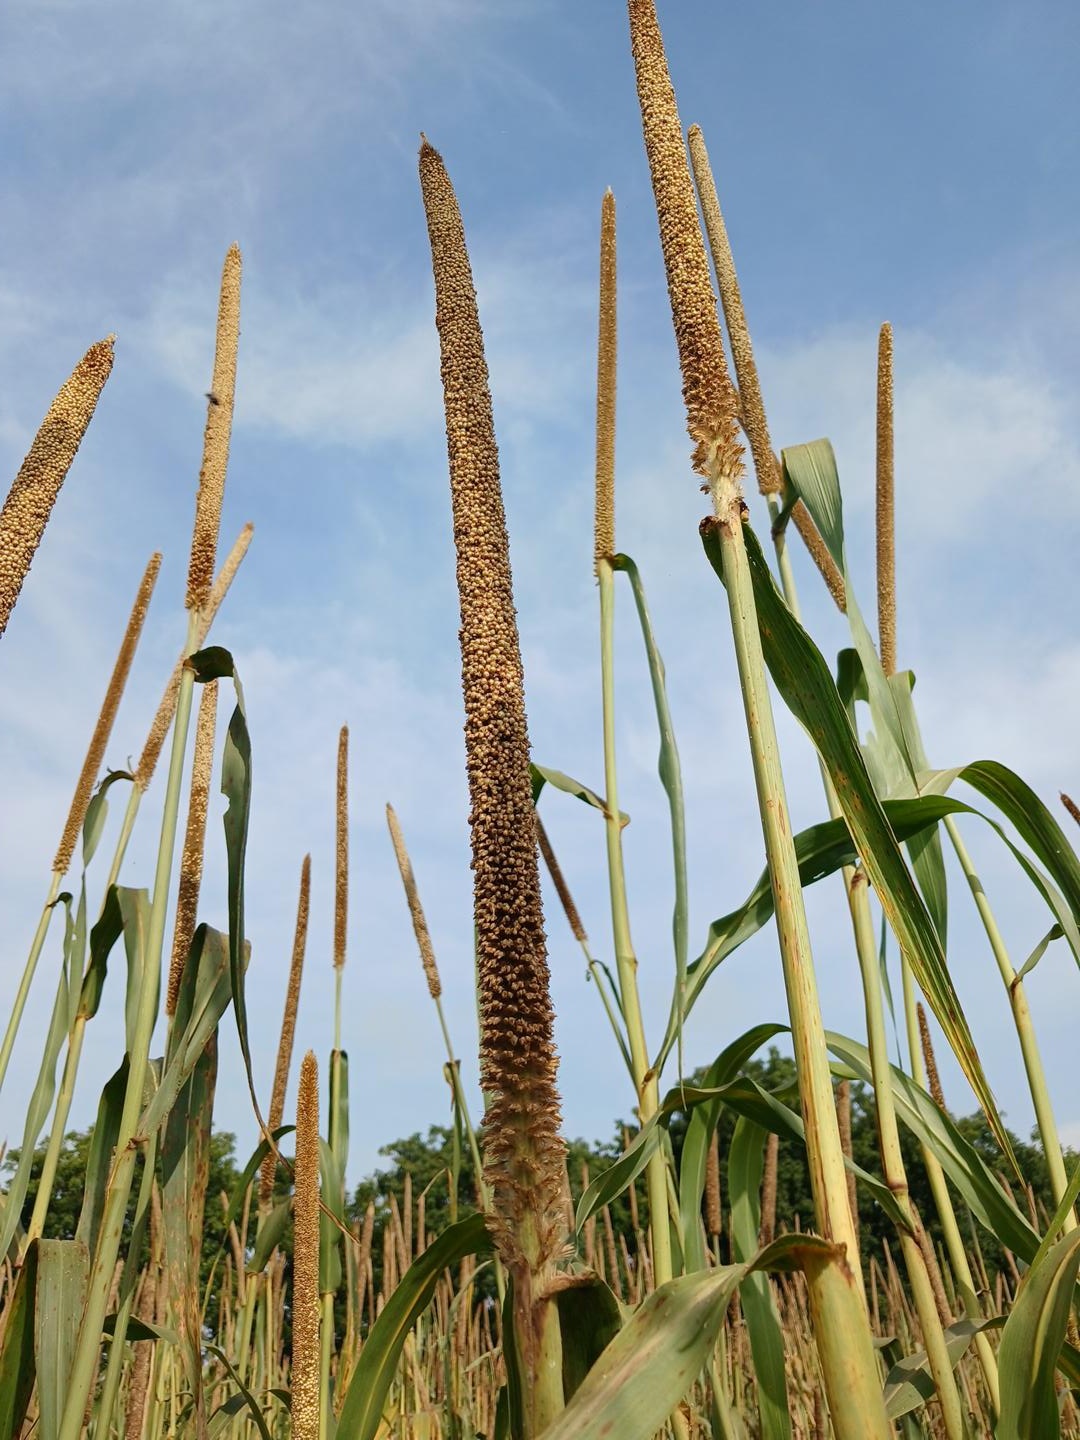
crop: pearl millet
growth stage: maturity
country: Senegal
